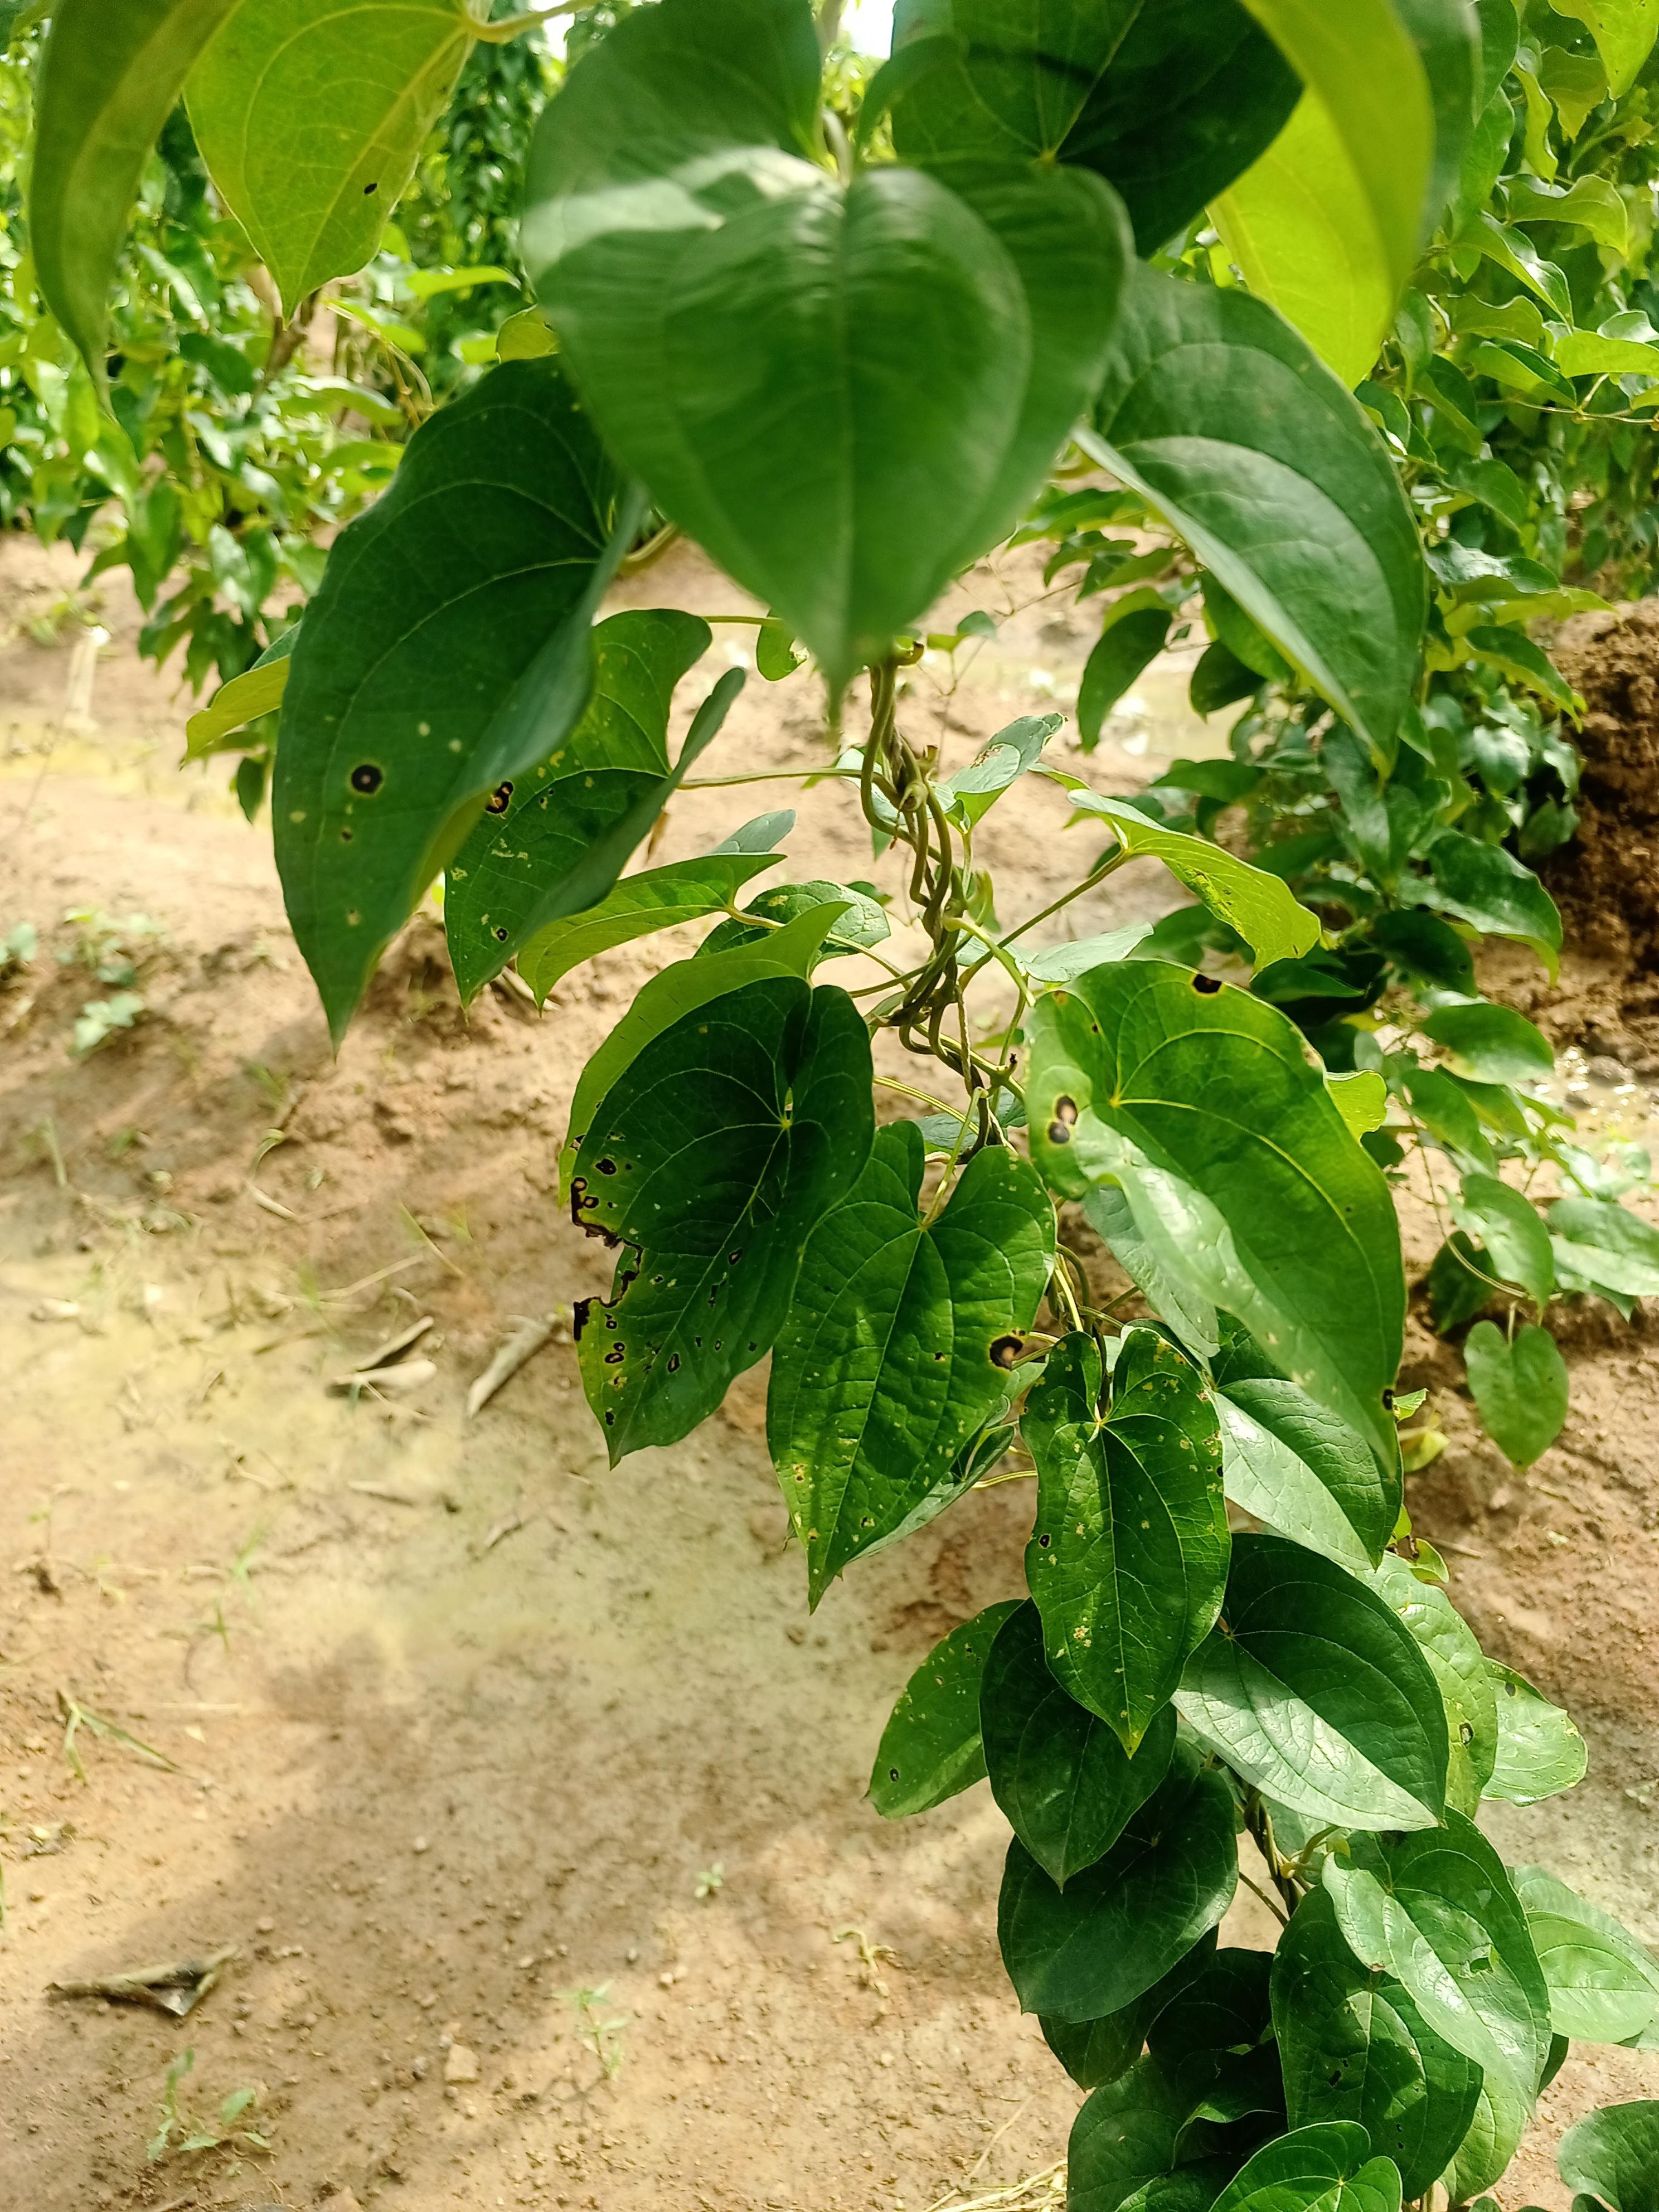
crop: yam
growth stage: vegetative
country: Nigeria
